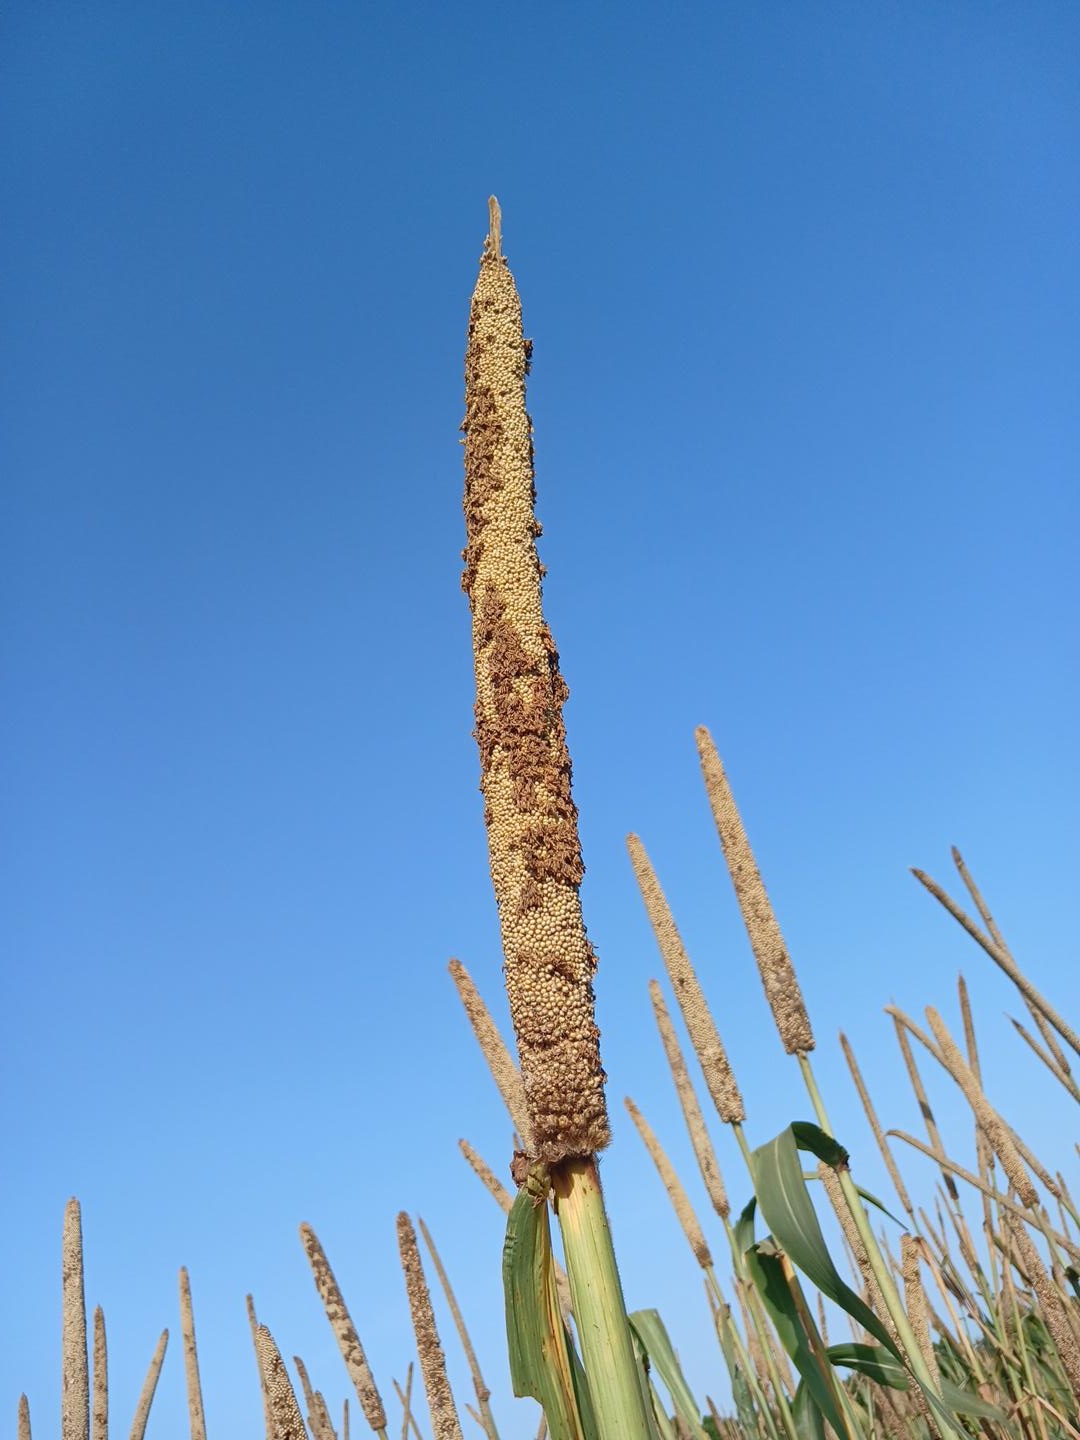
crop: pearl millet
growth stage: maturity
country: Senegal
